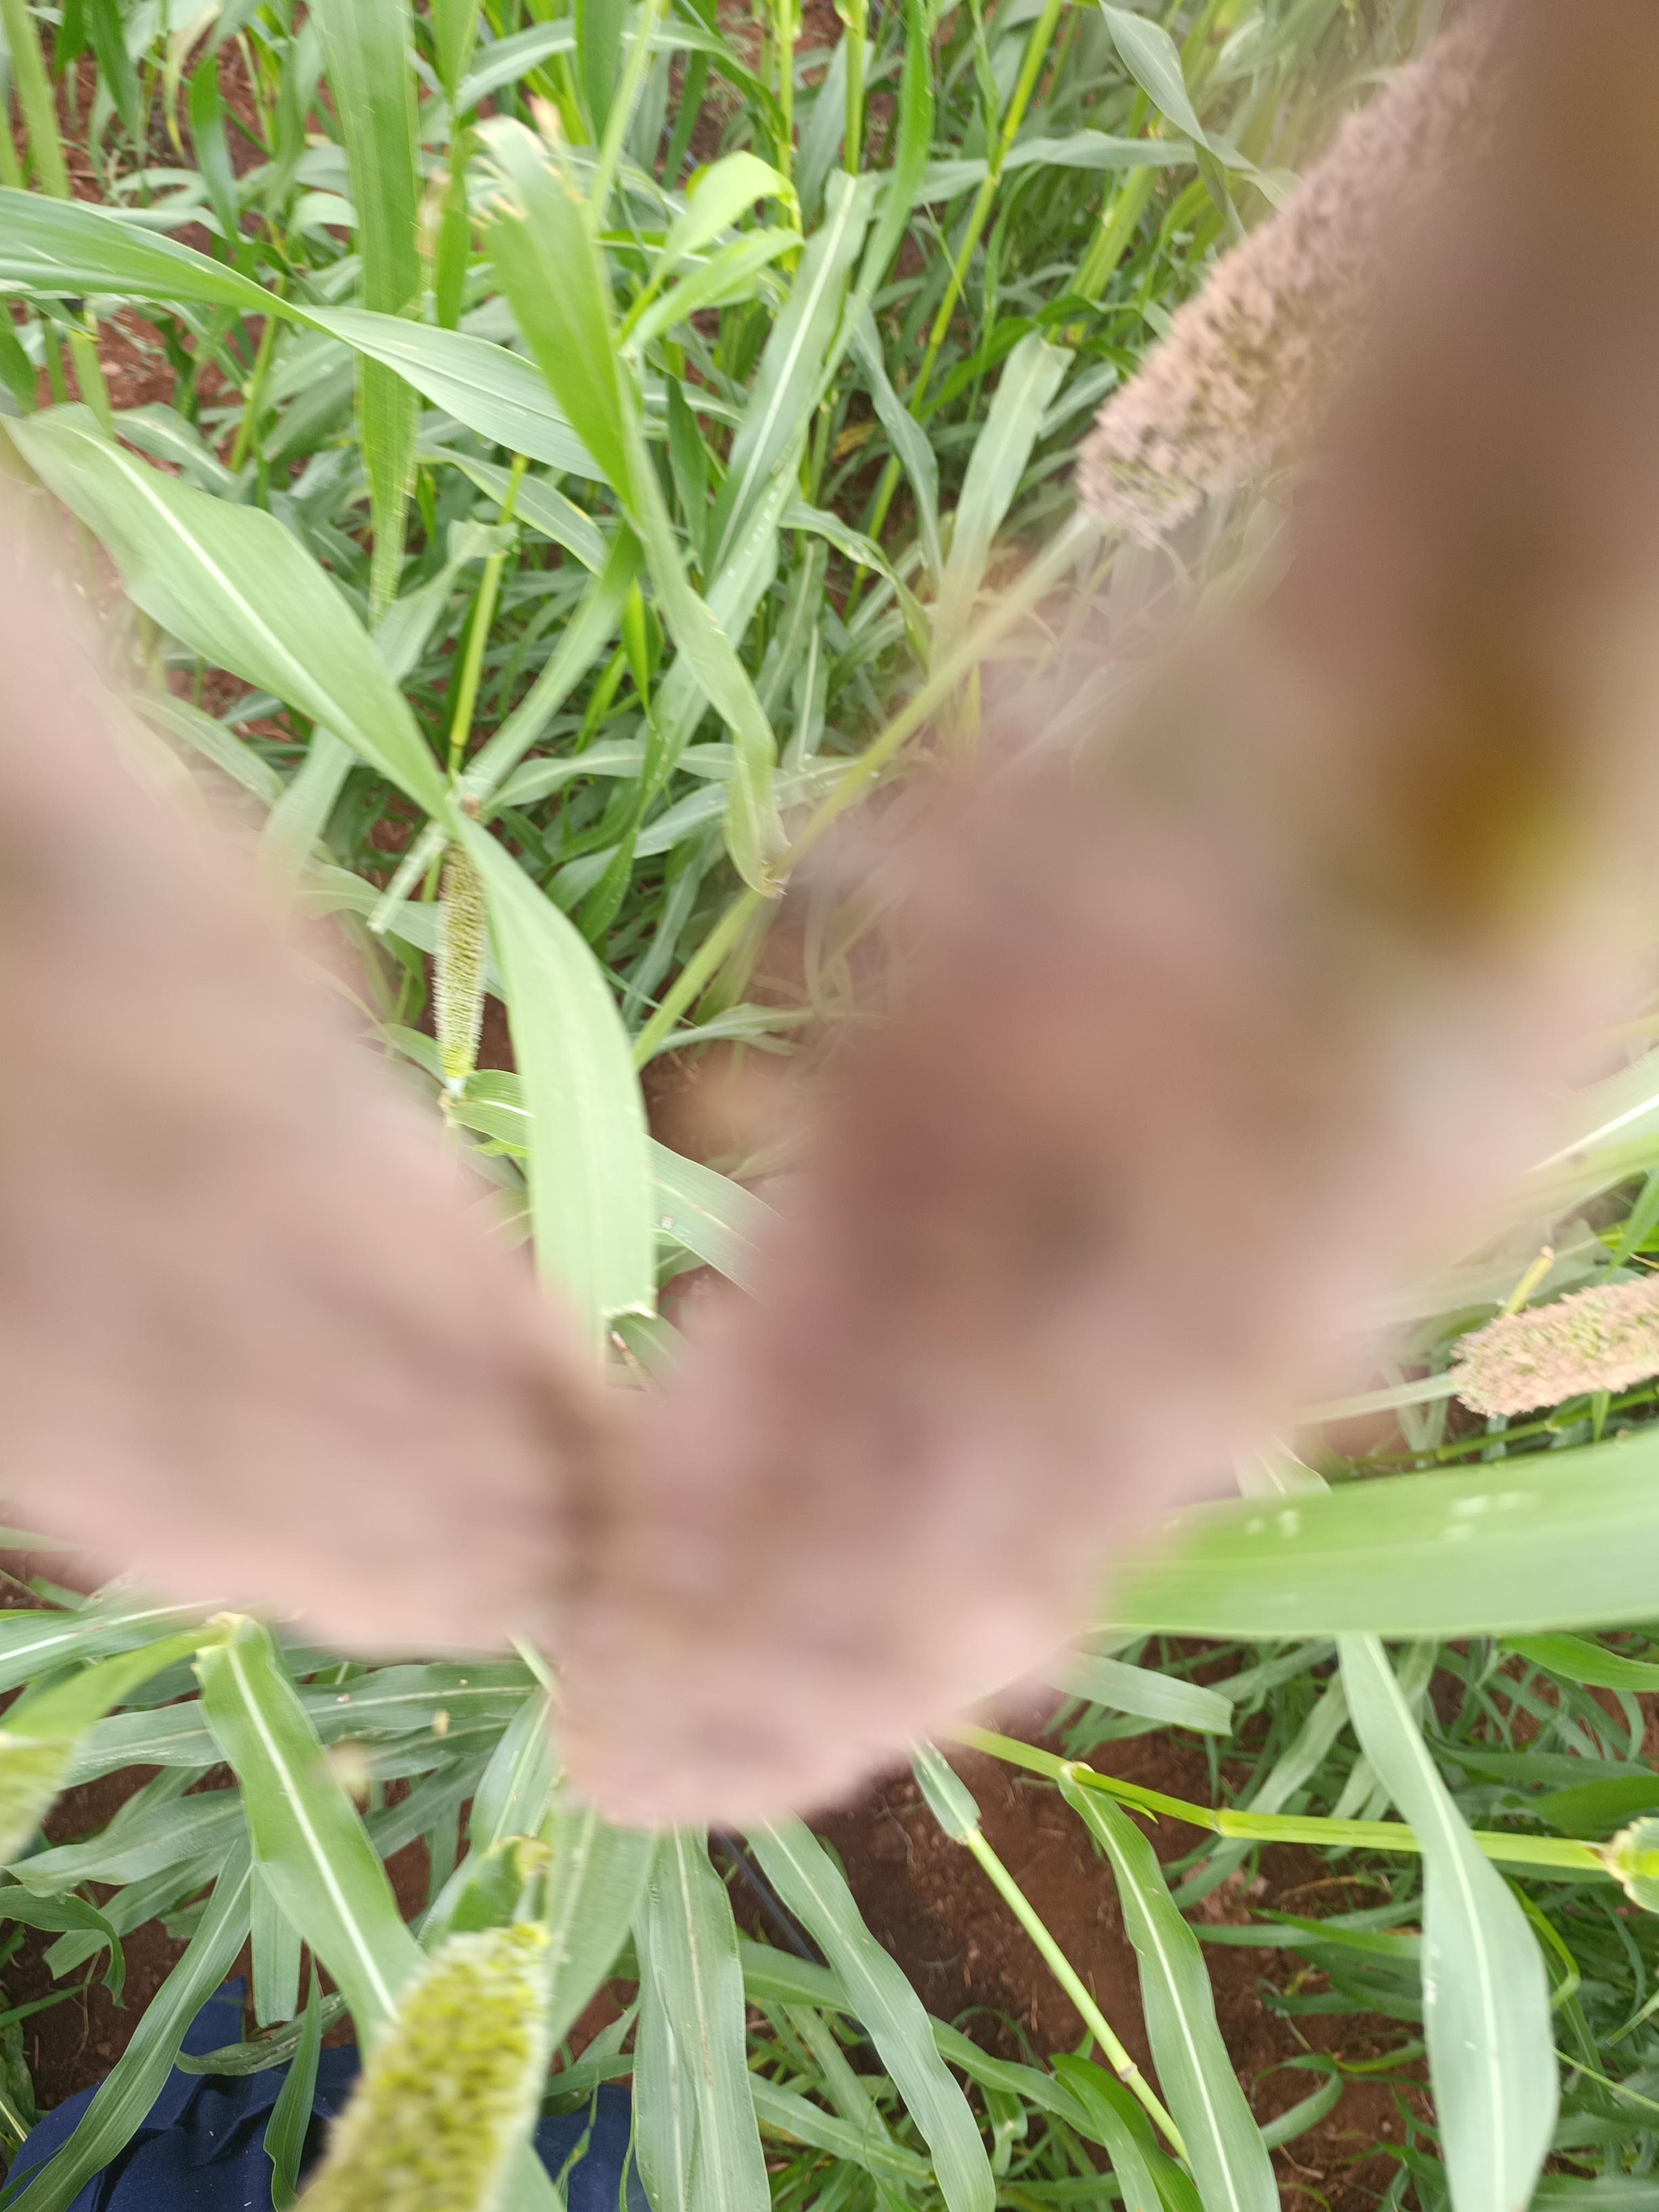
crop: pearl millet
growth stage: flowering
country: Kenya
